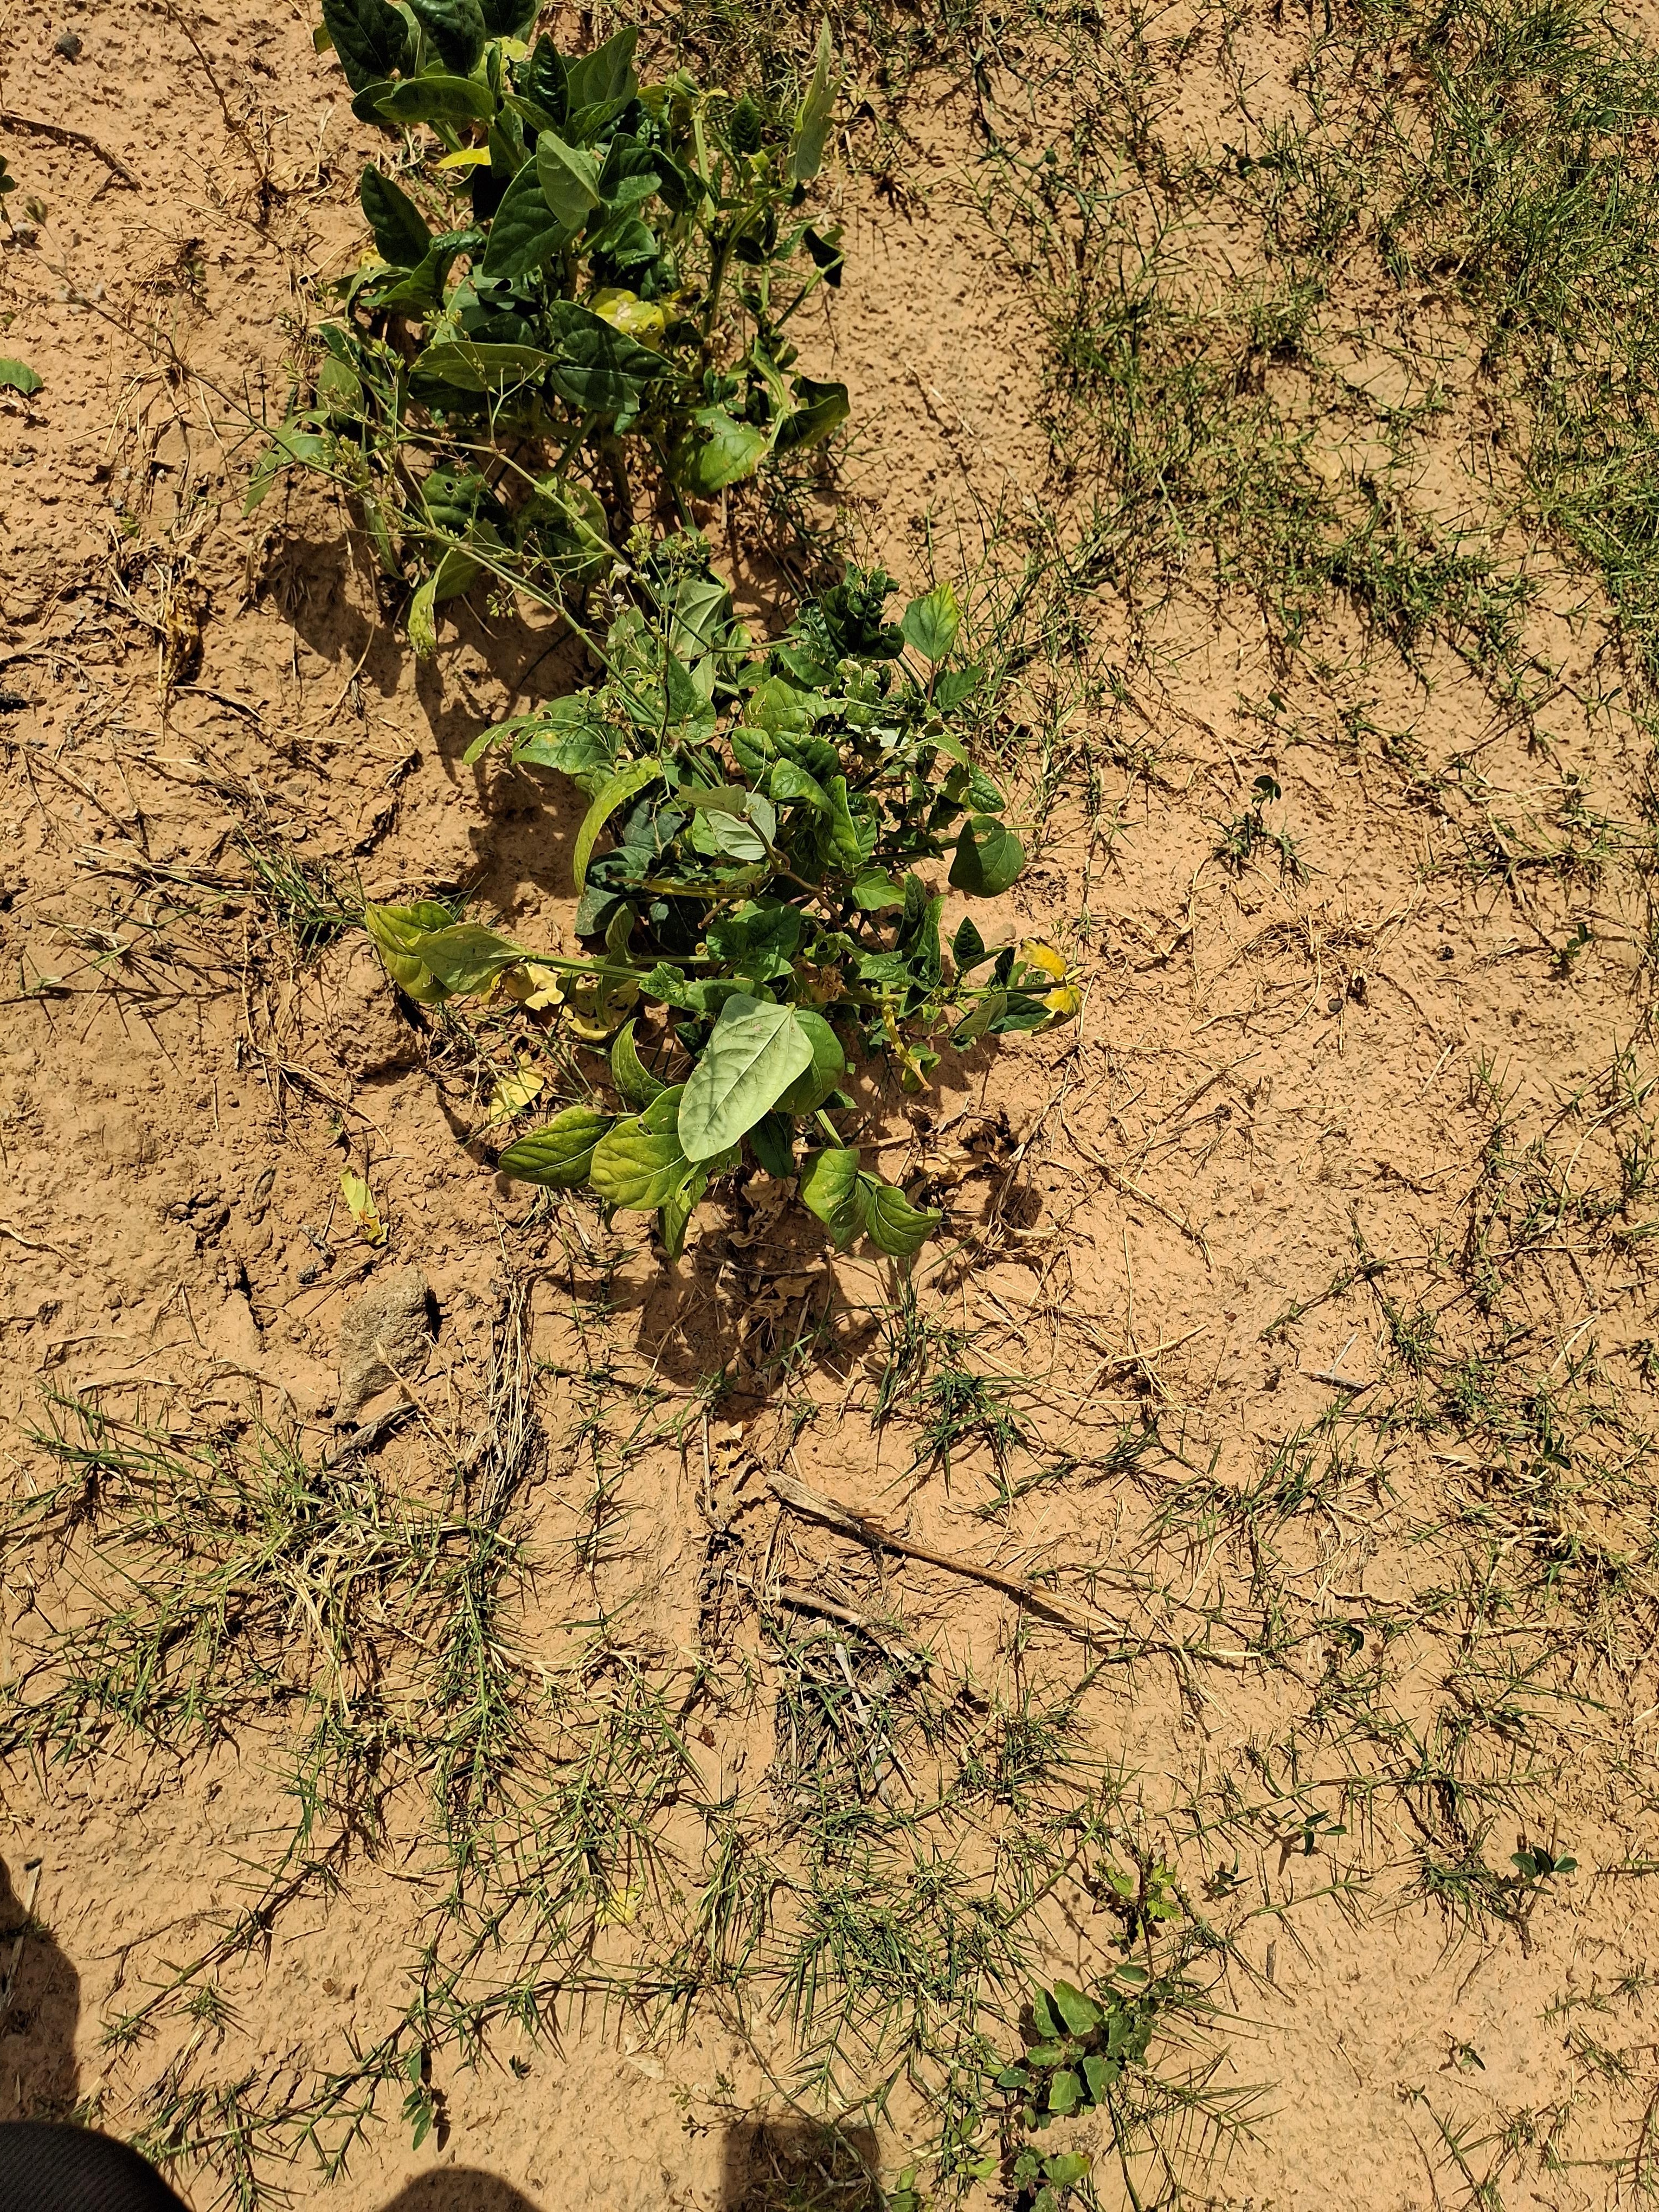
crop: cowpea
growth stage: harvest maturity
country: Nigeria
